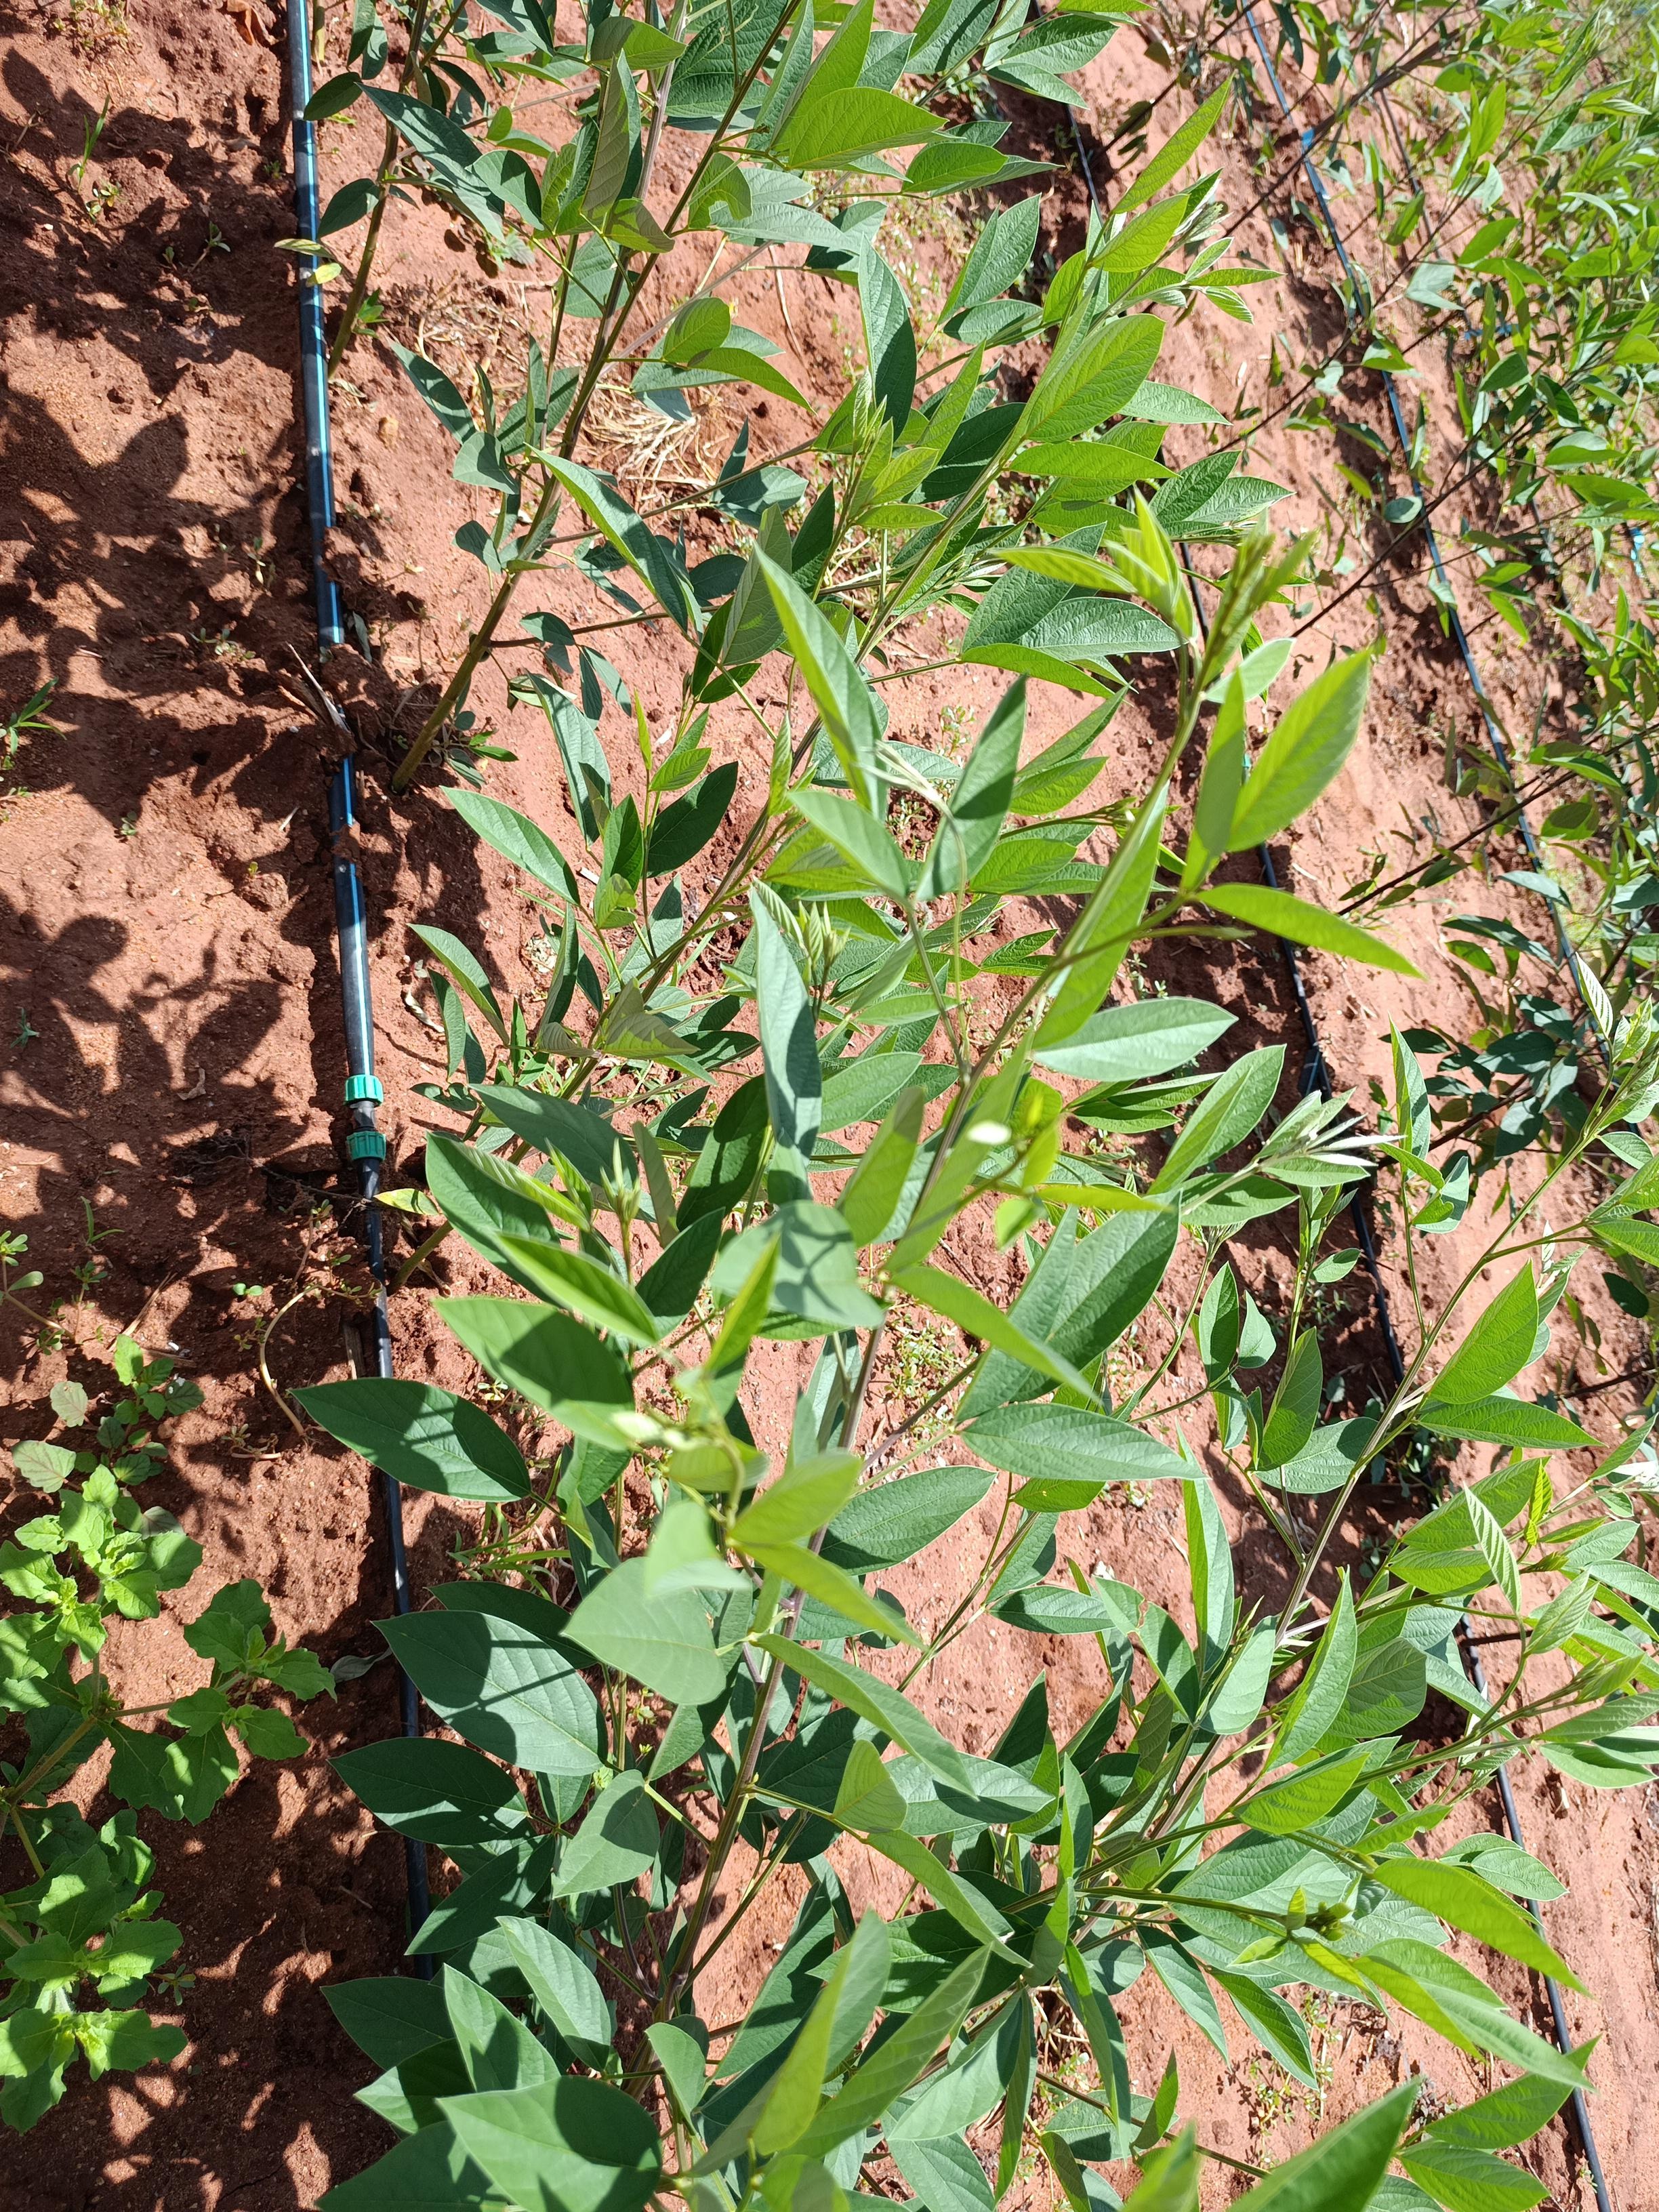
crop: pigeonpea
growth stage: vegetative
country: Kenya
